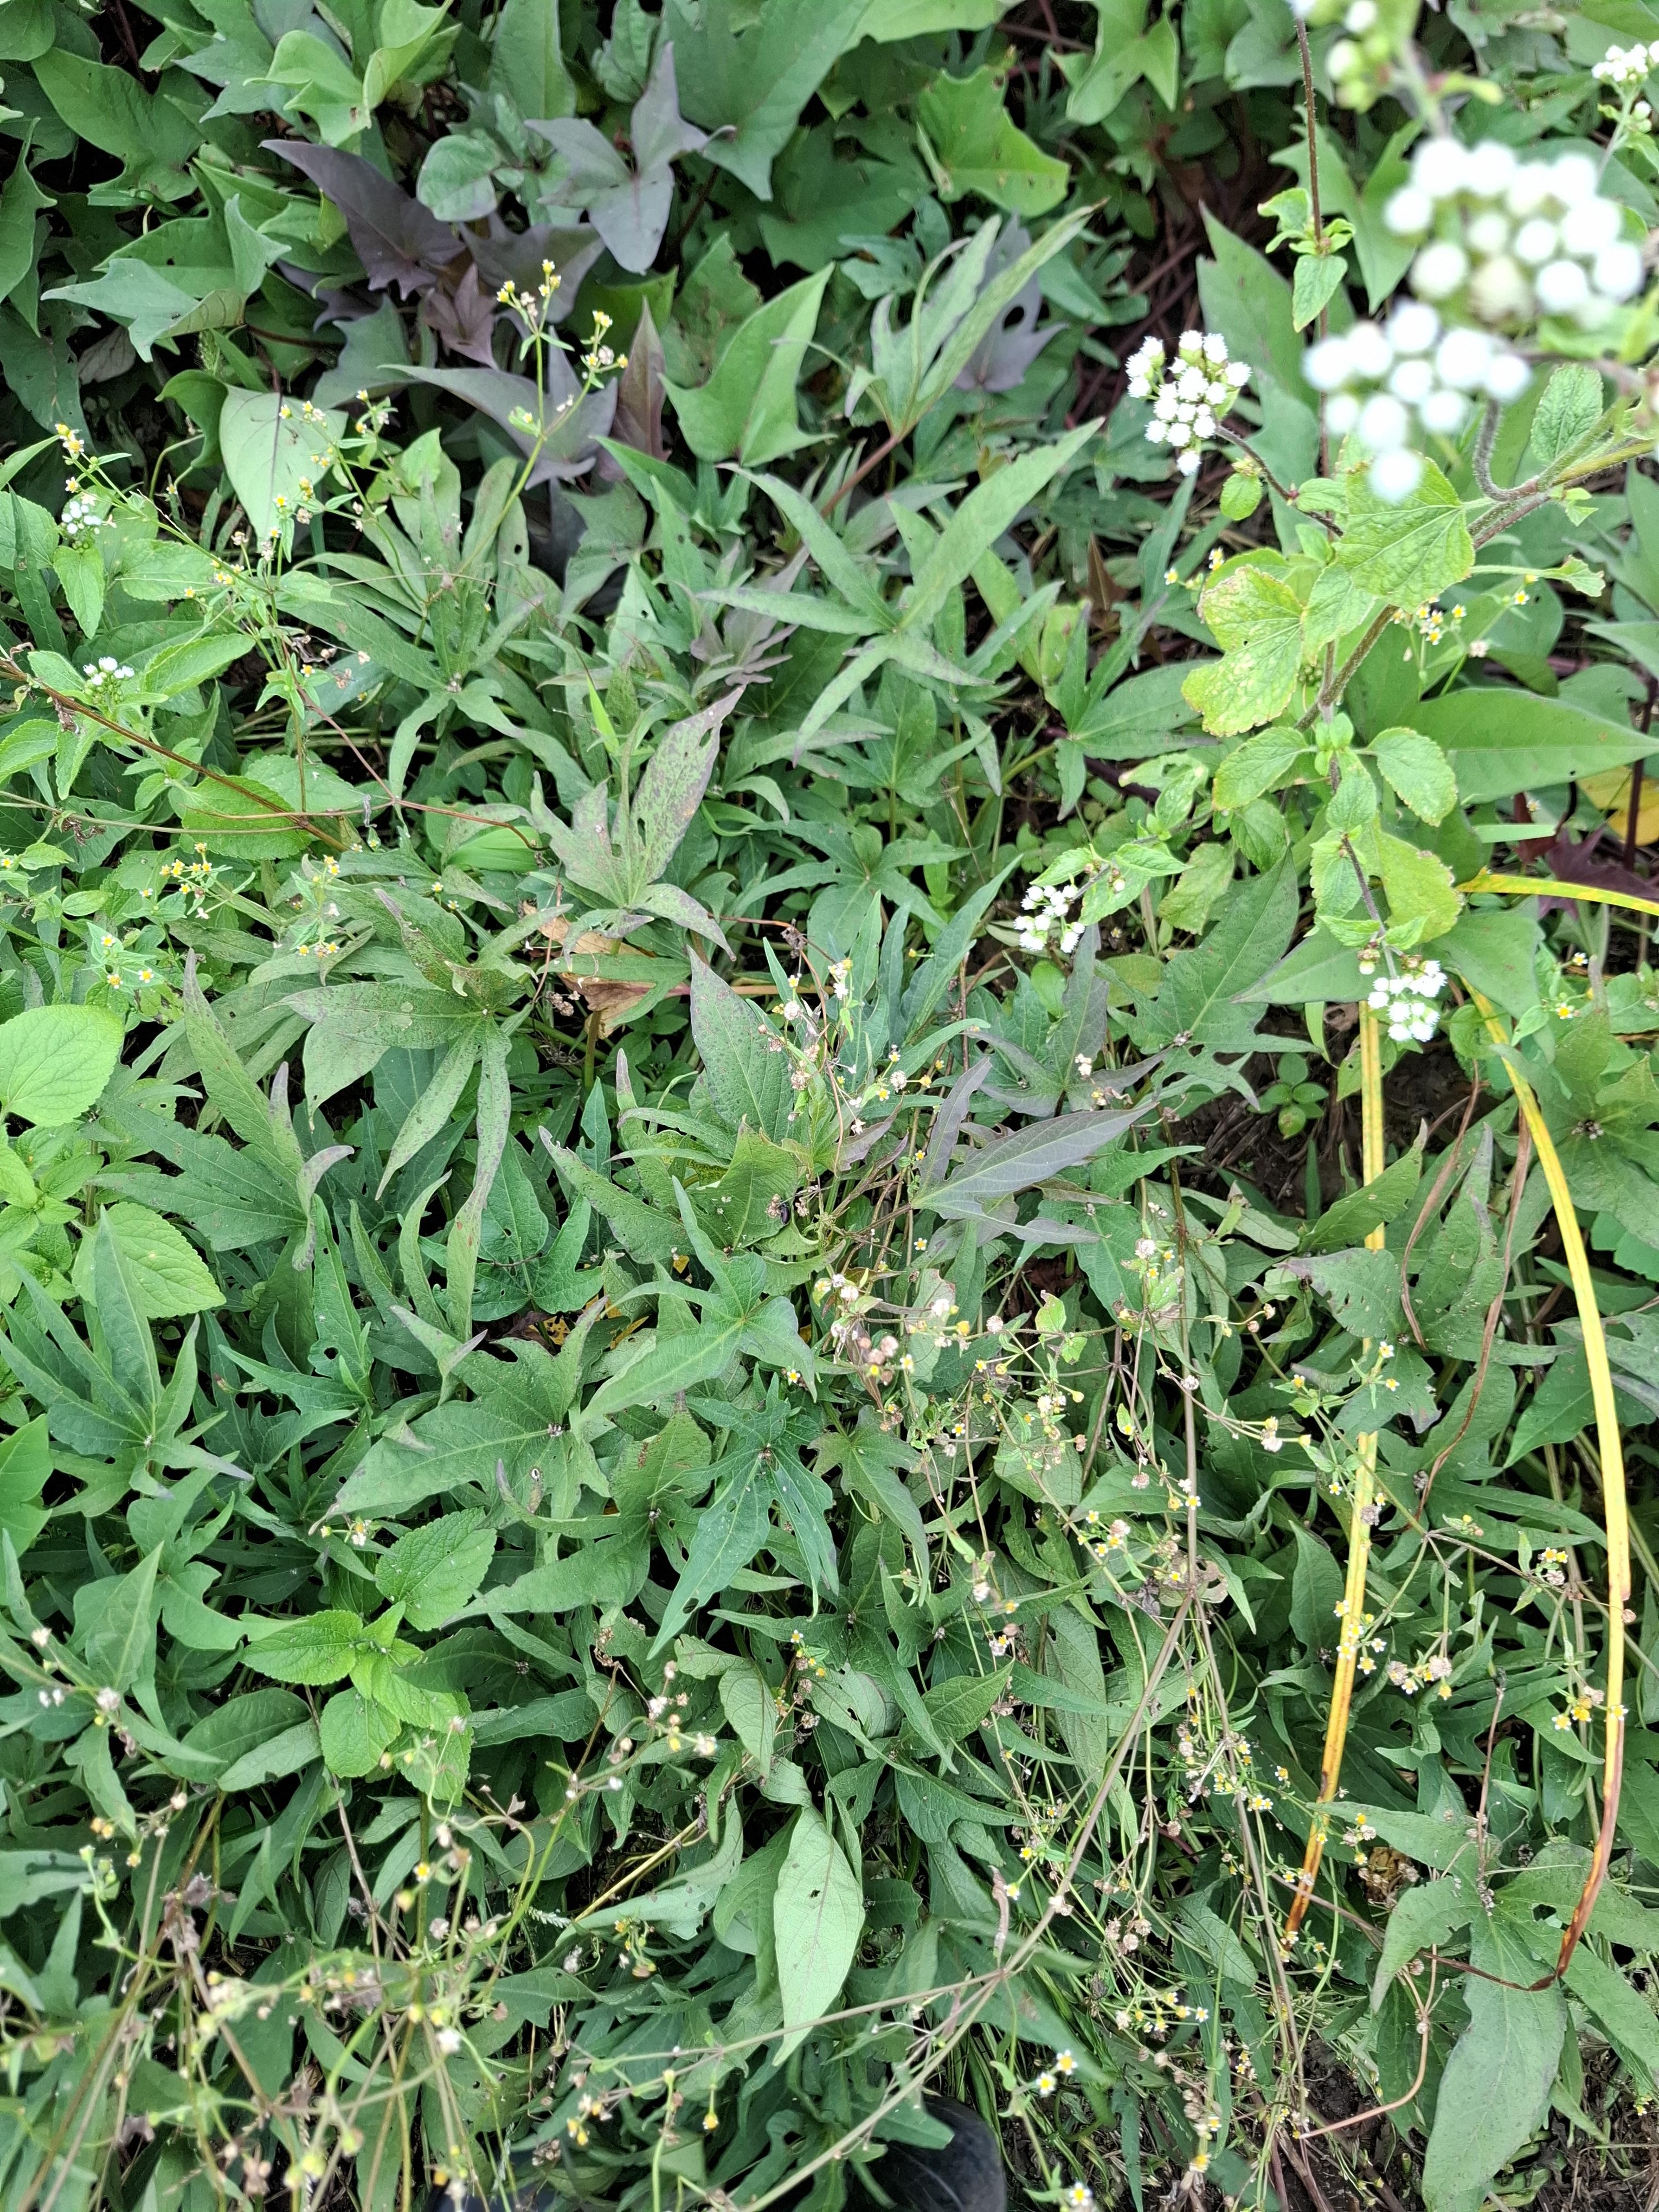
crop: sweet potato
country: Tanzania
